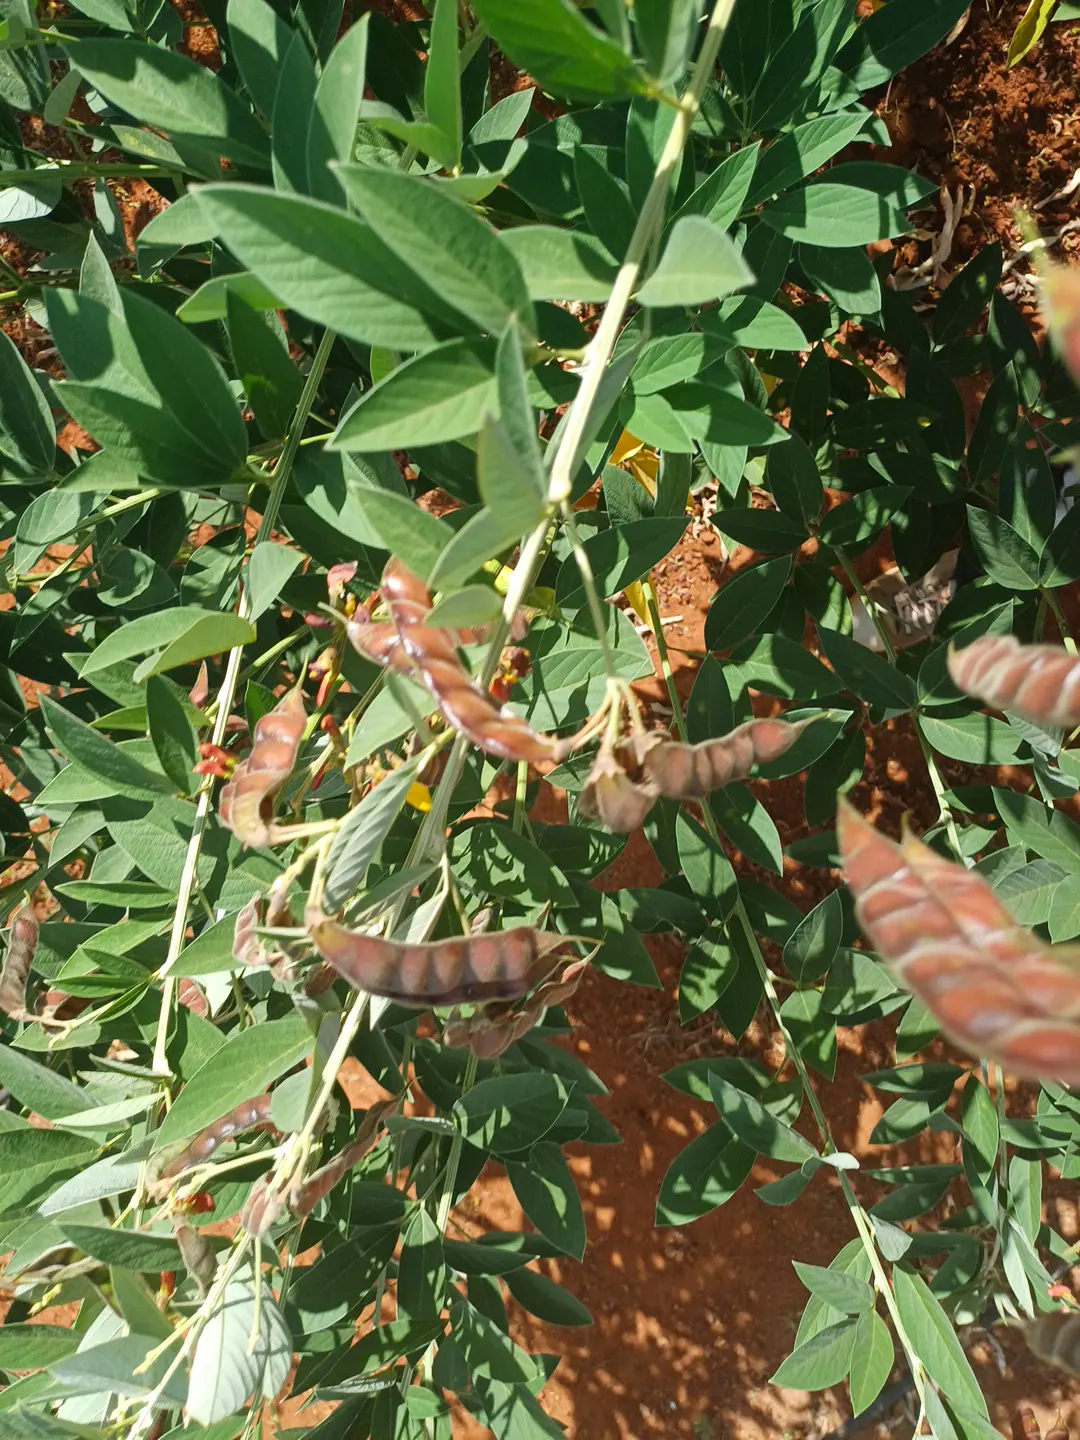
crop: pigeonpea
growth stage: development pod
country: Kenya
